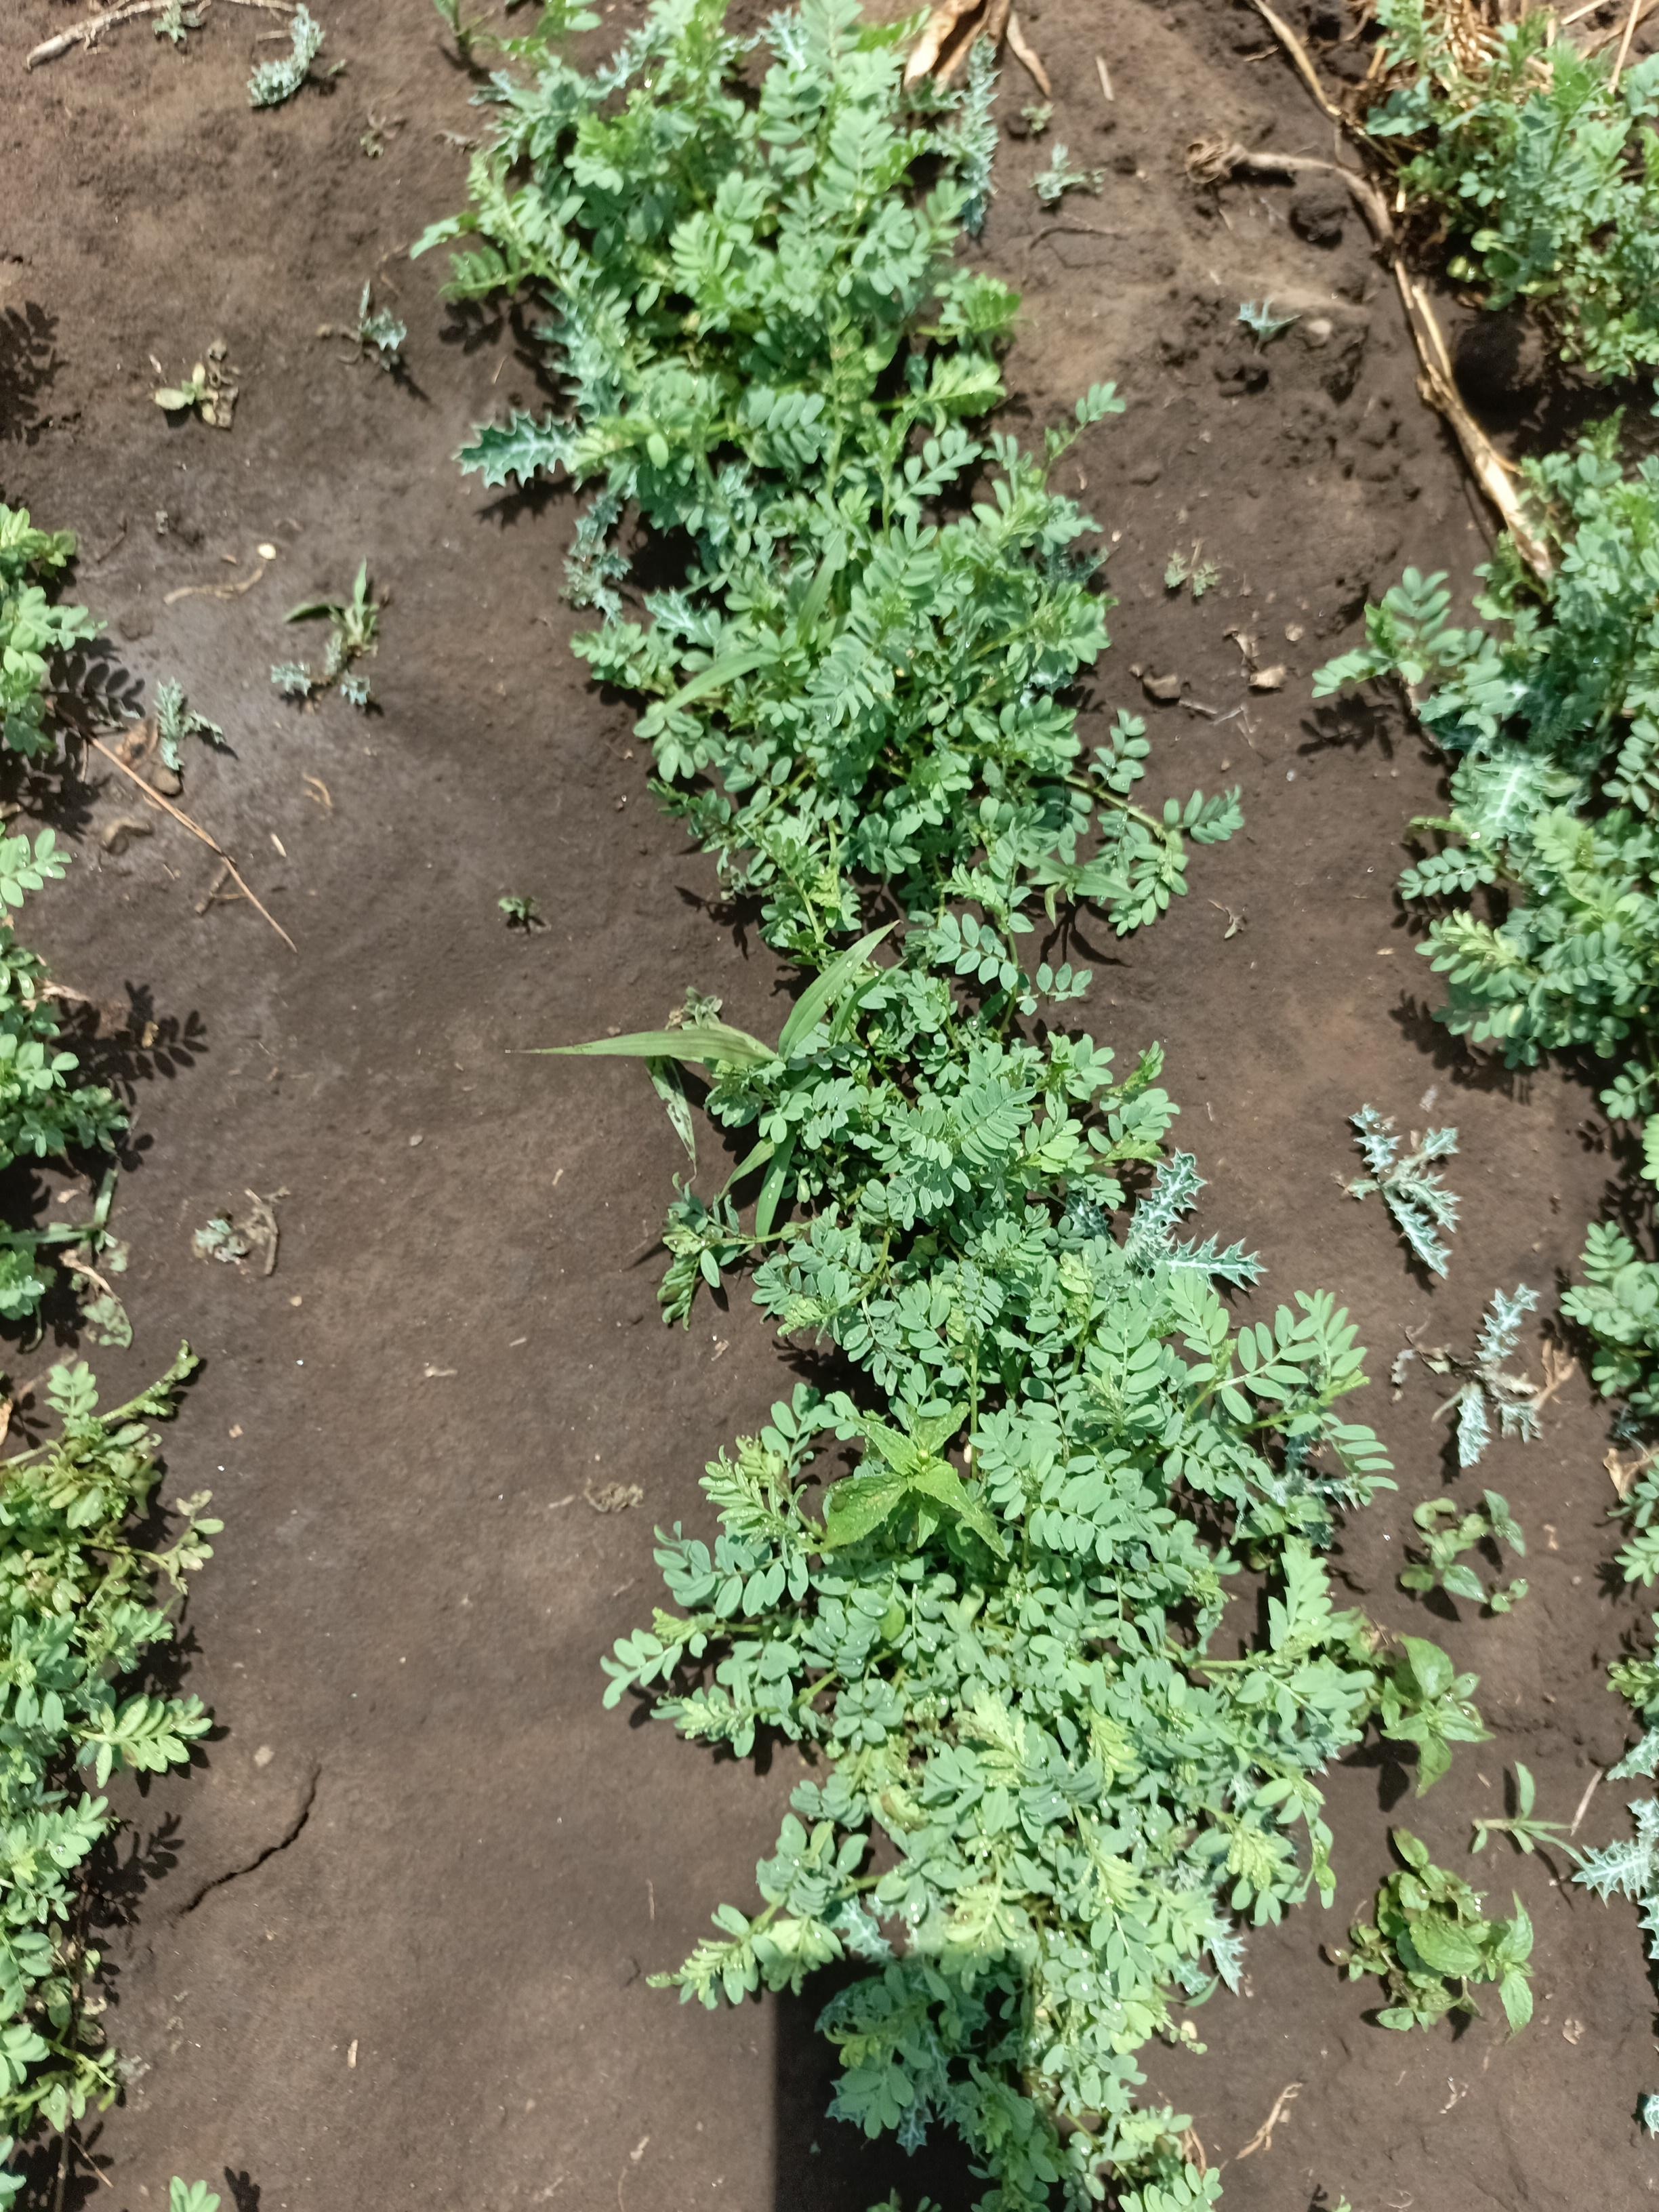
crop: lentil
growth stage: vegetative
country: Tanzania
